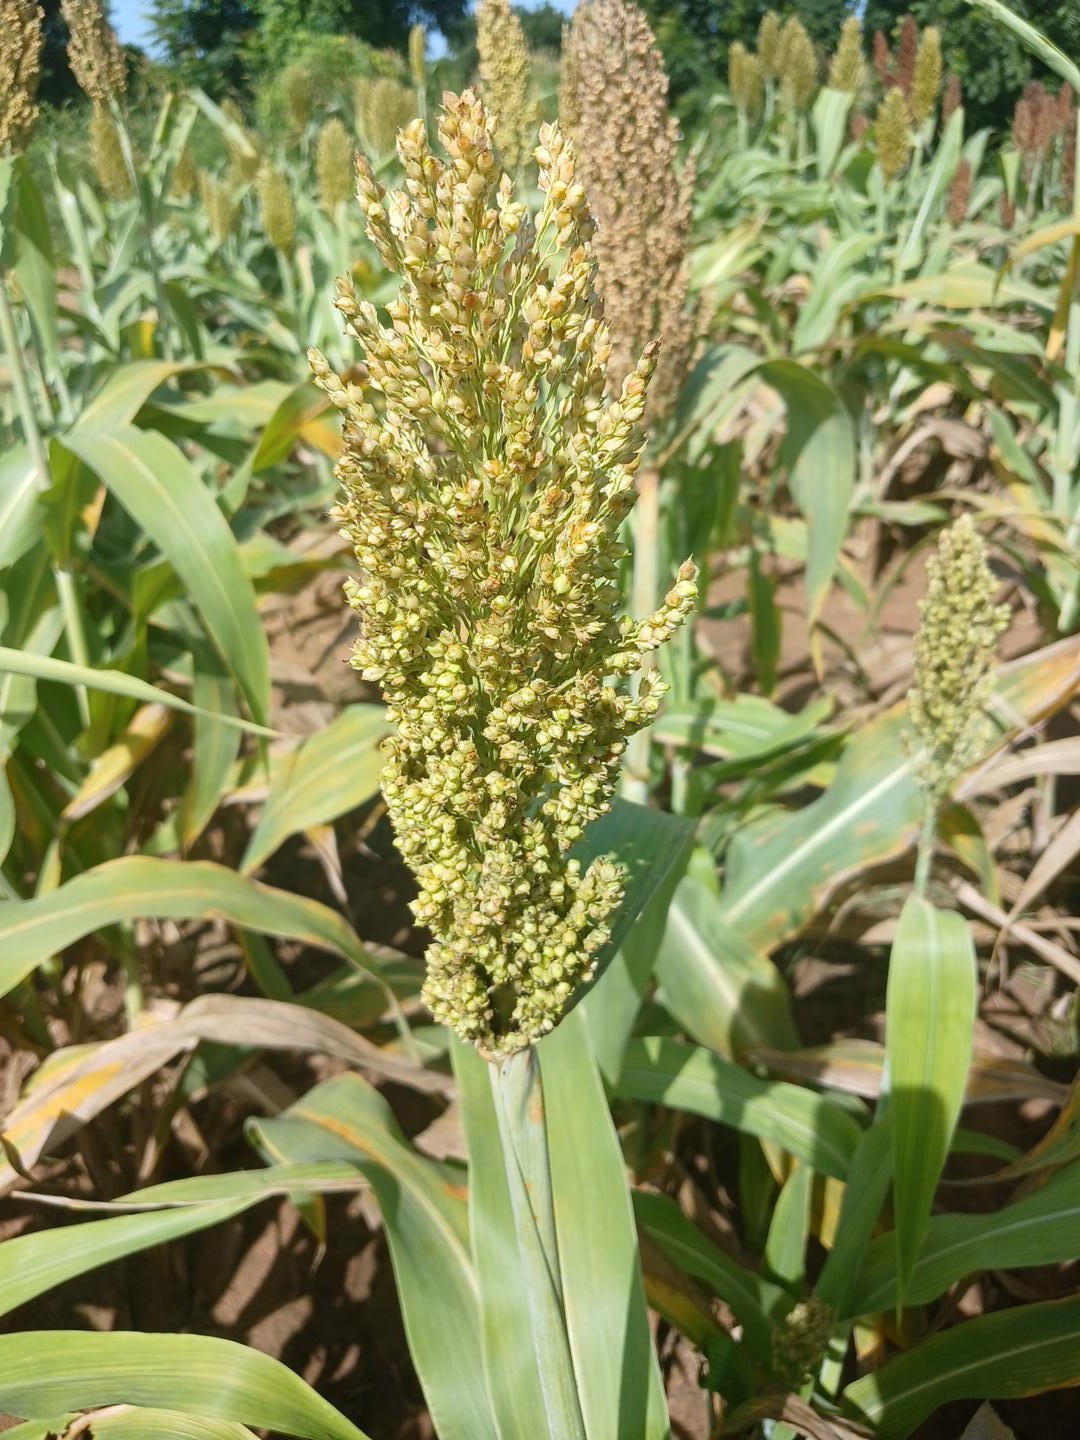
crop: sorghum
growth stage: filling grain
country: Senegal
